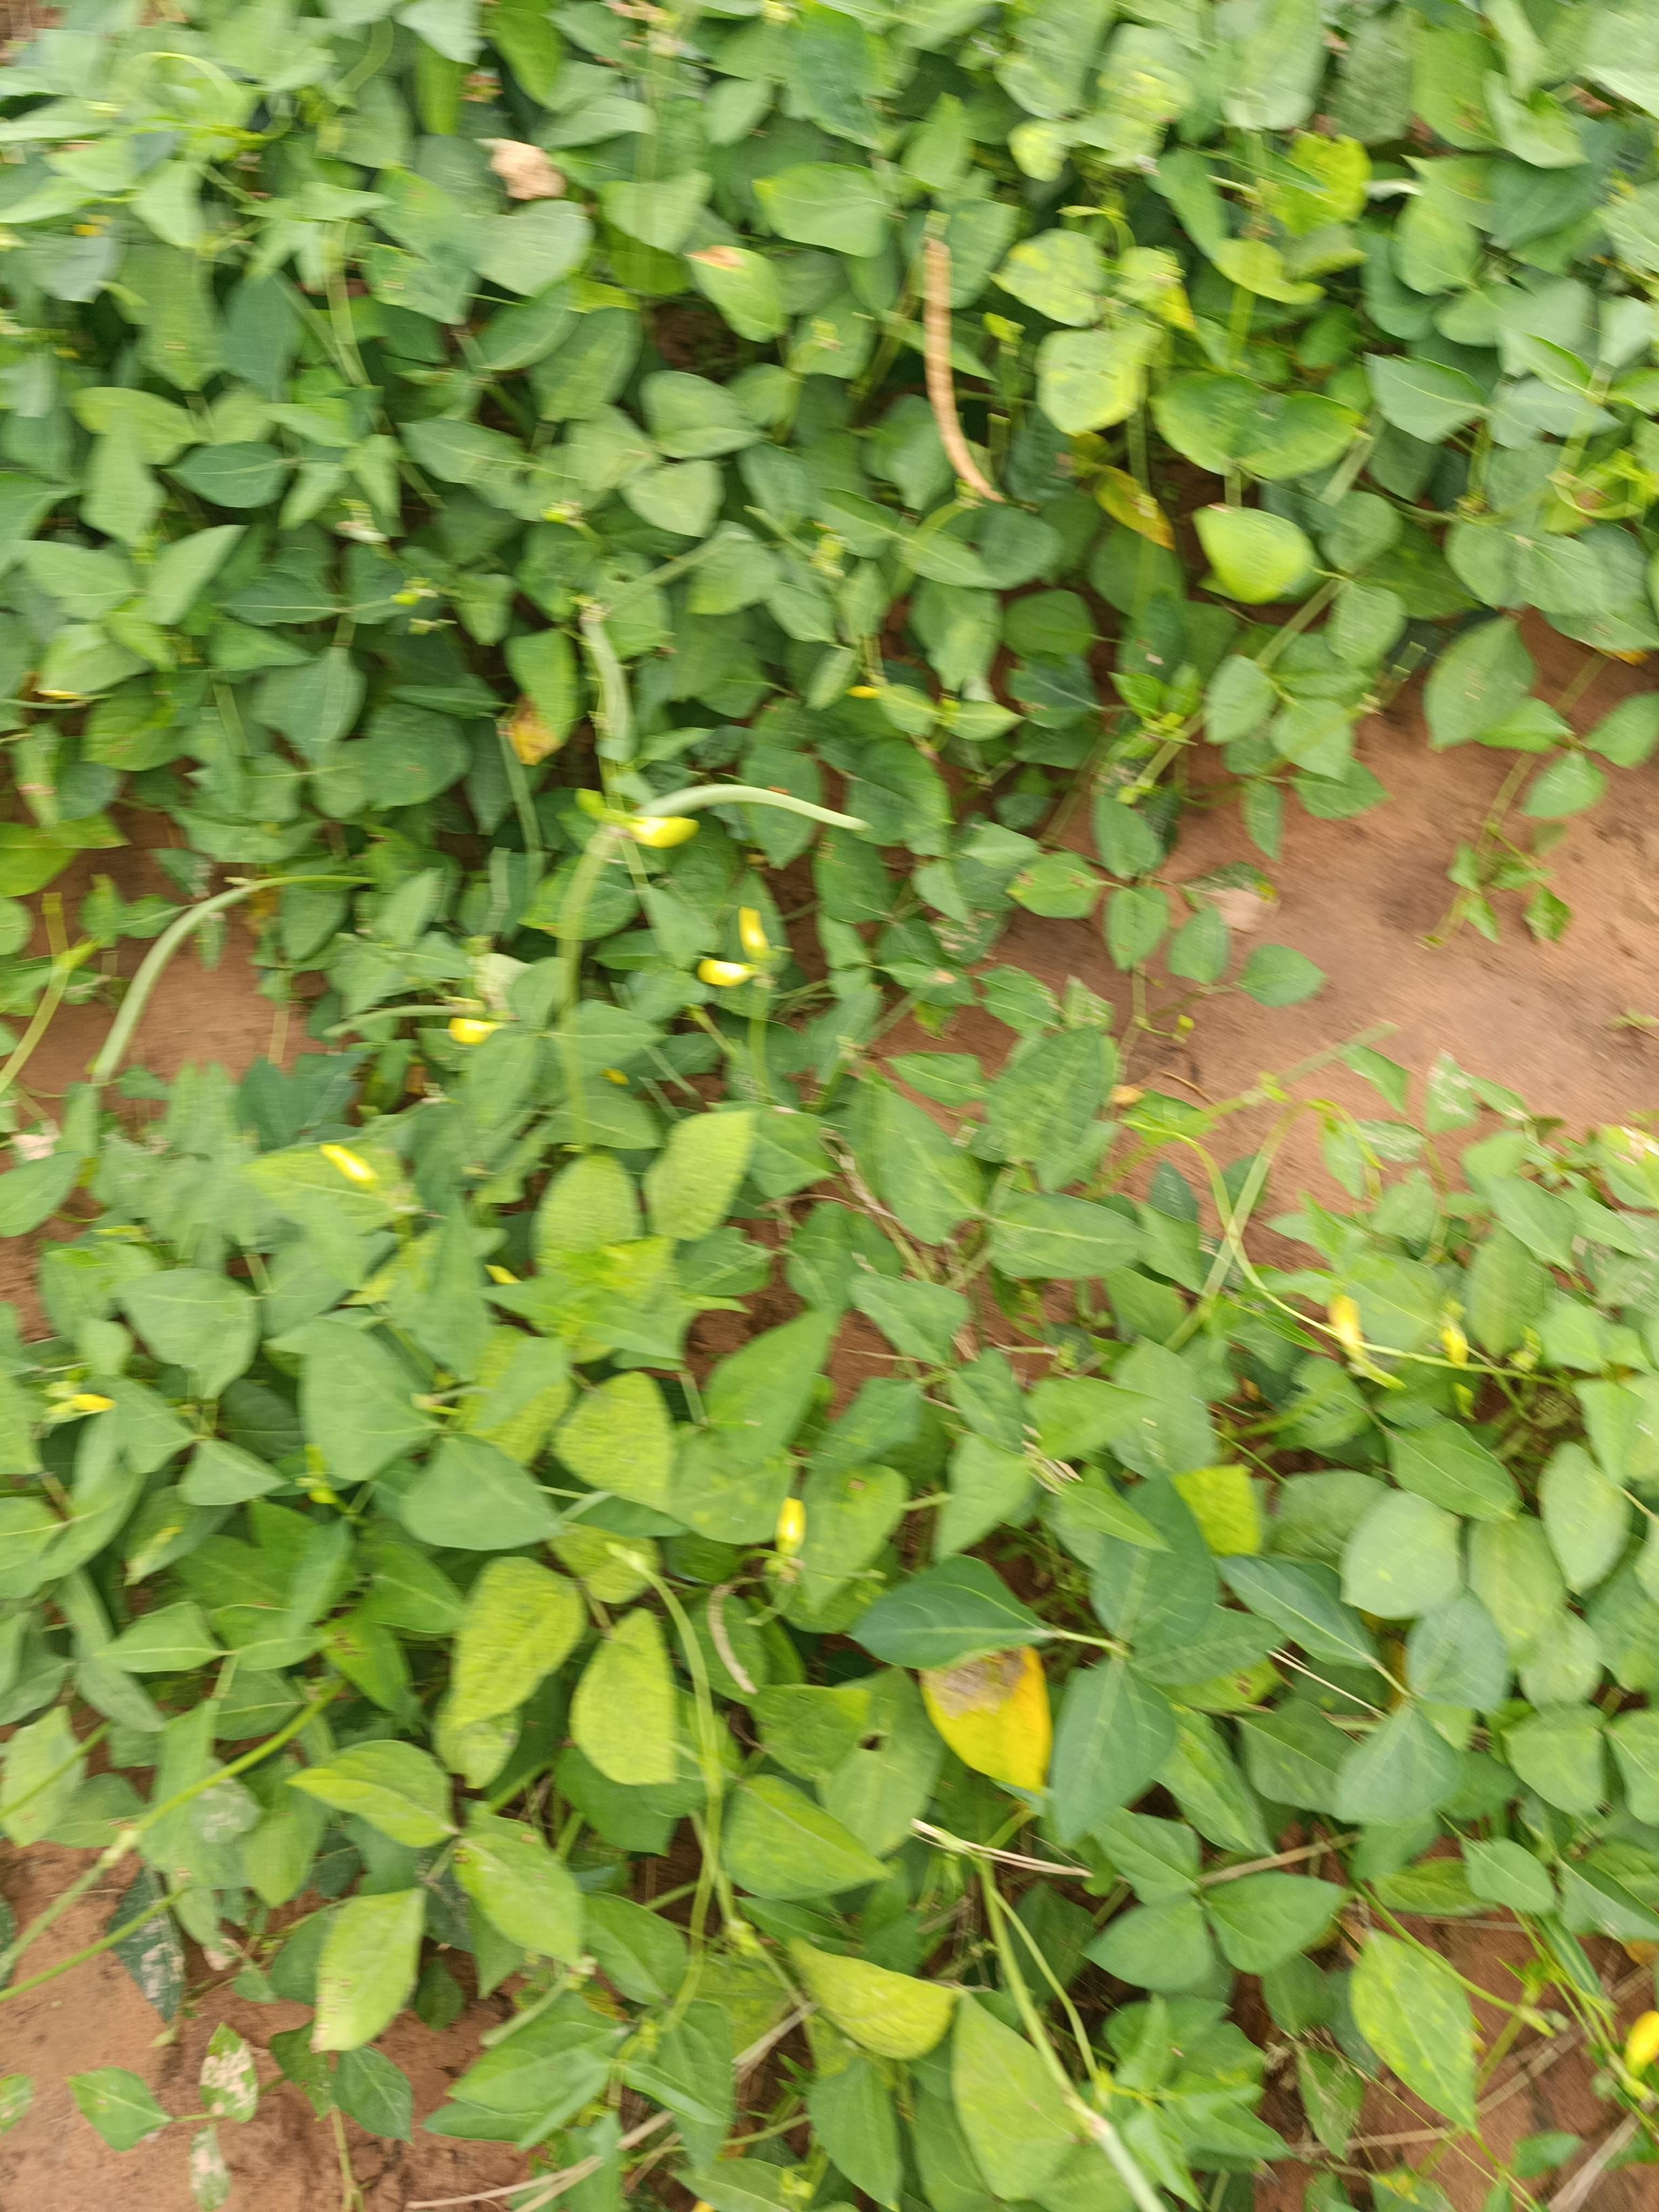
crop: cowpea
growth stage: development pod
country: Nigeria
